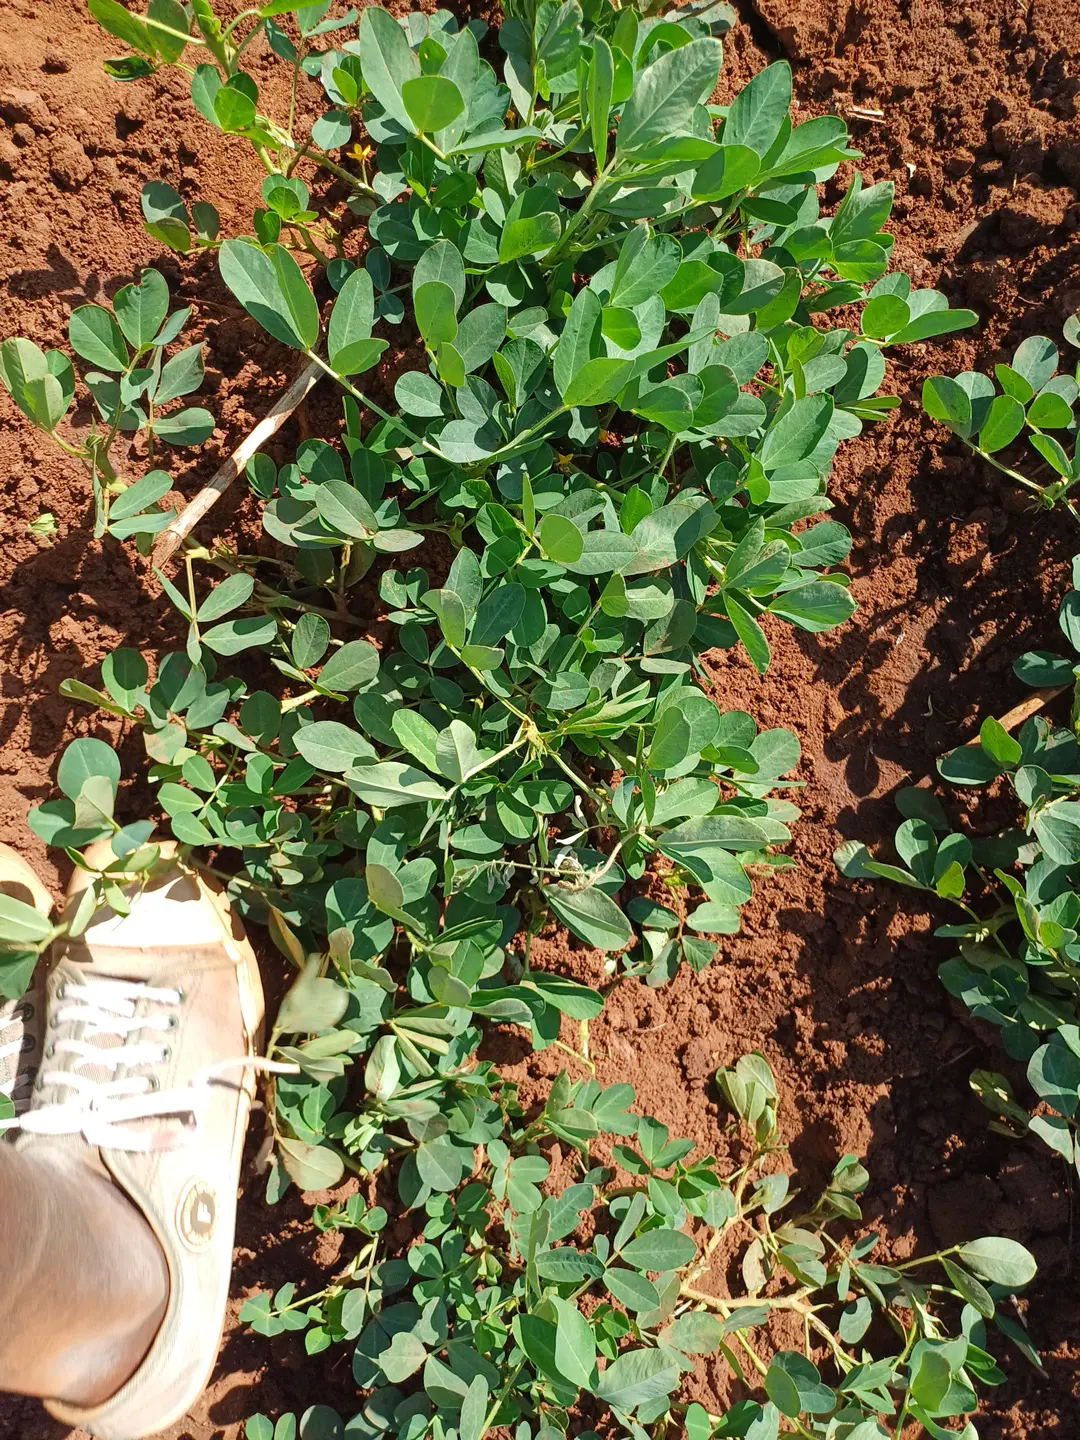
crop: groundnut
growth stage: flowering
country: Kenya
